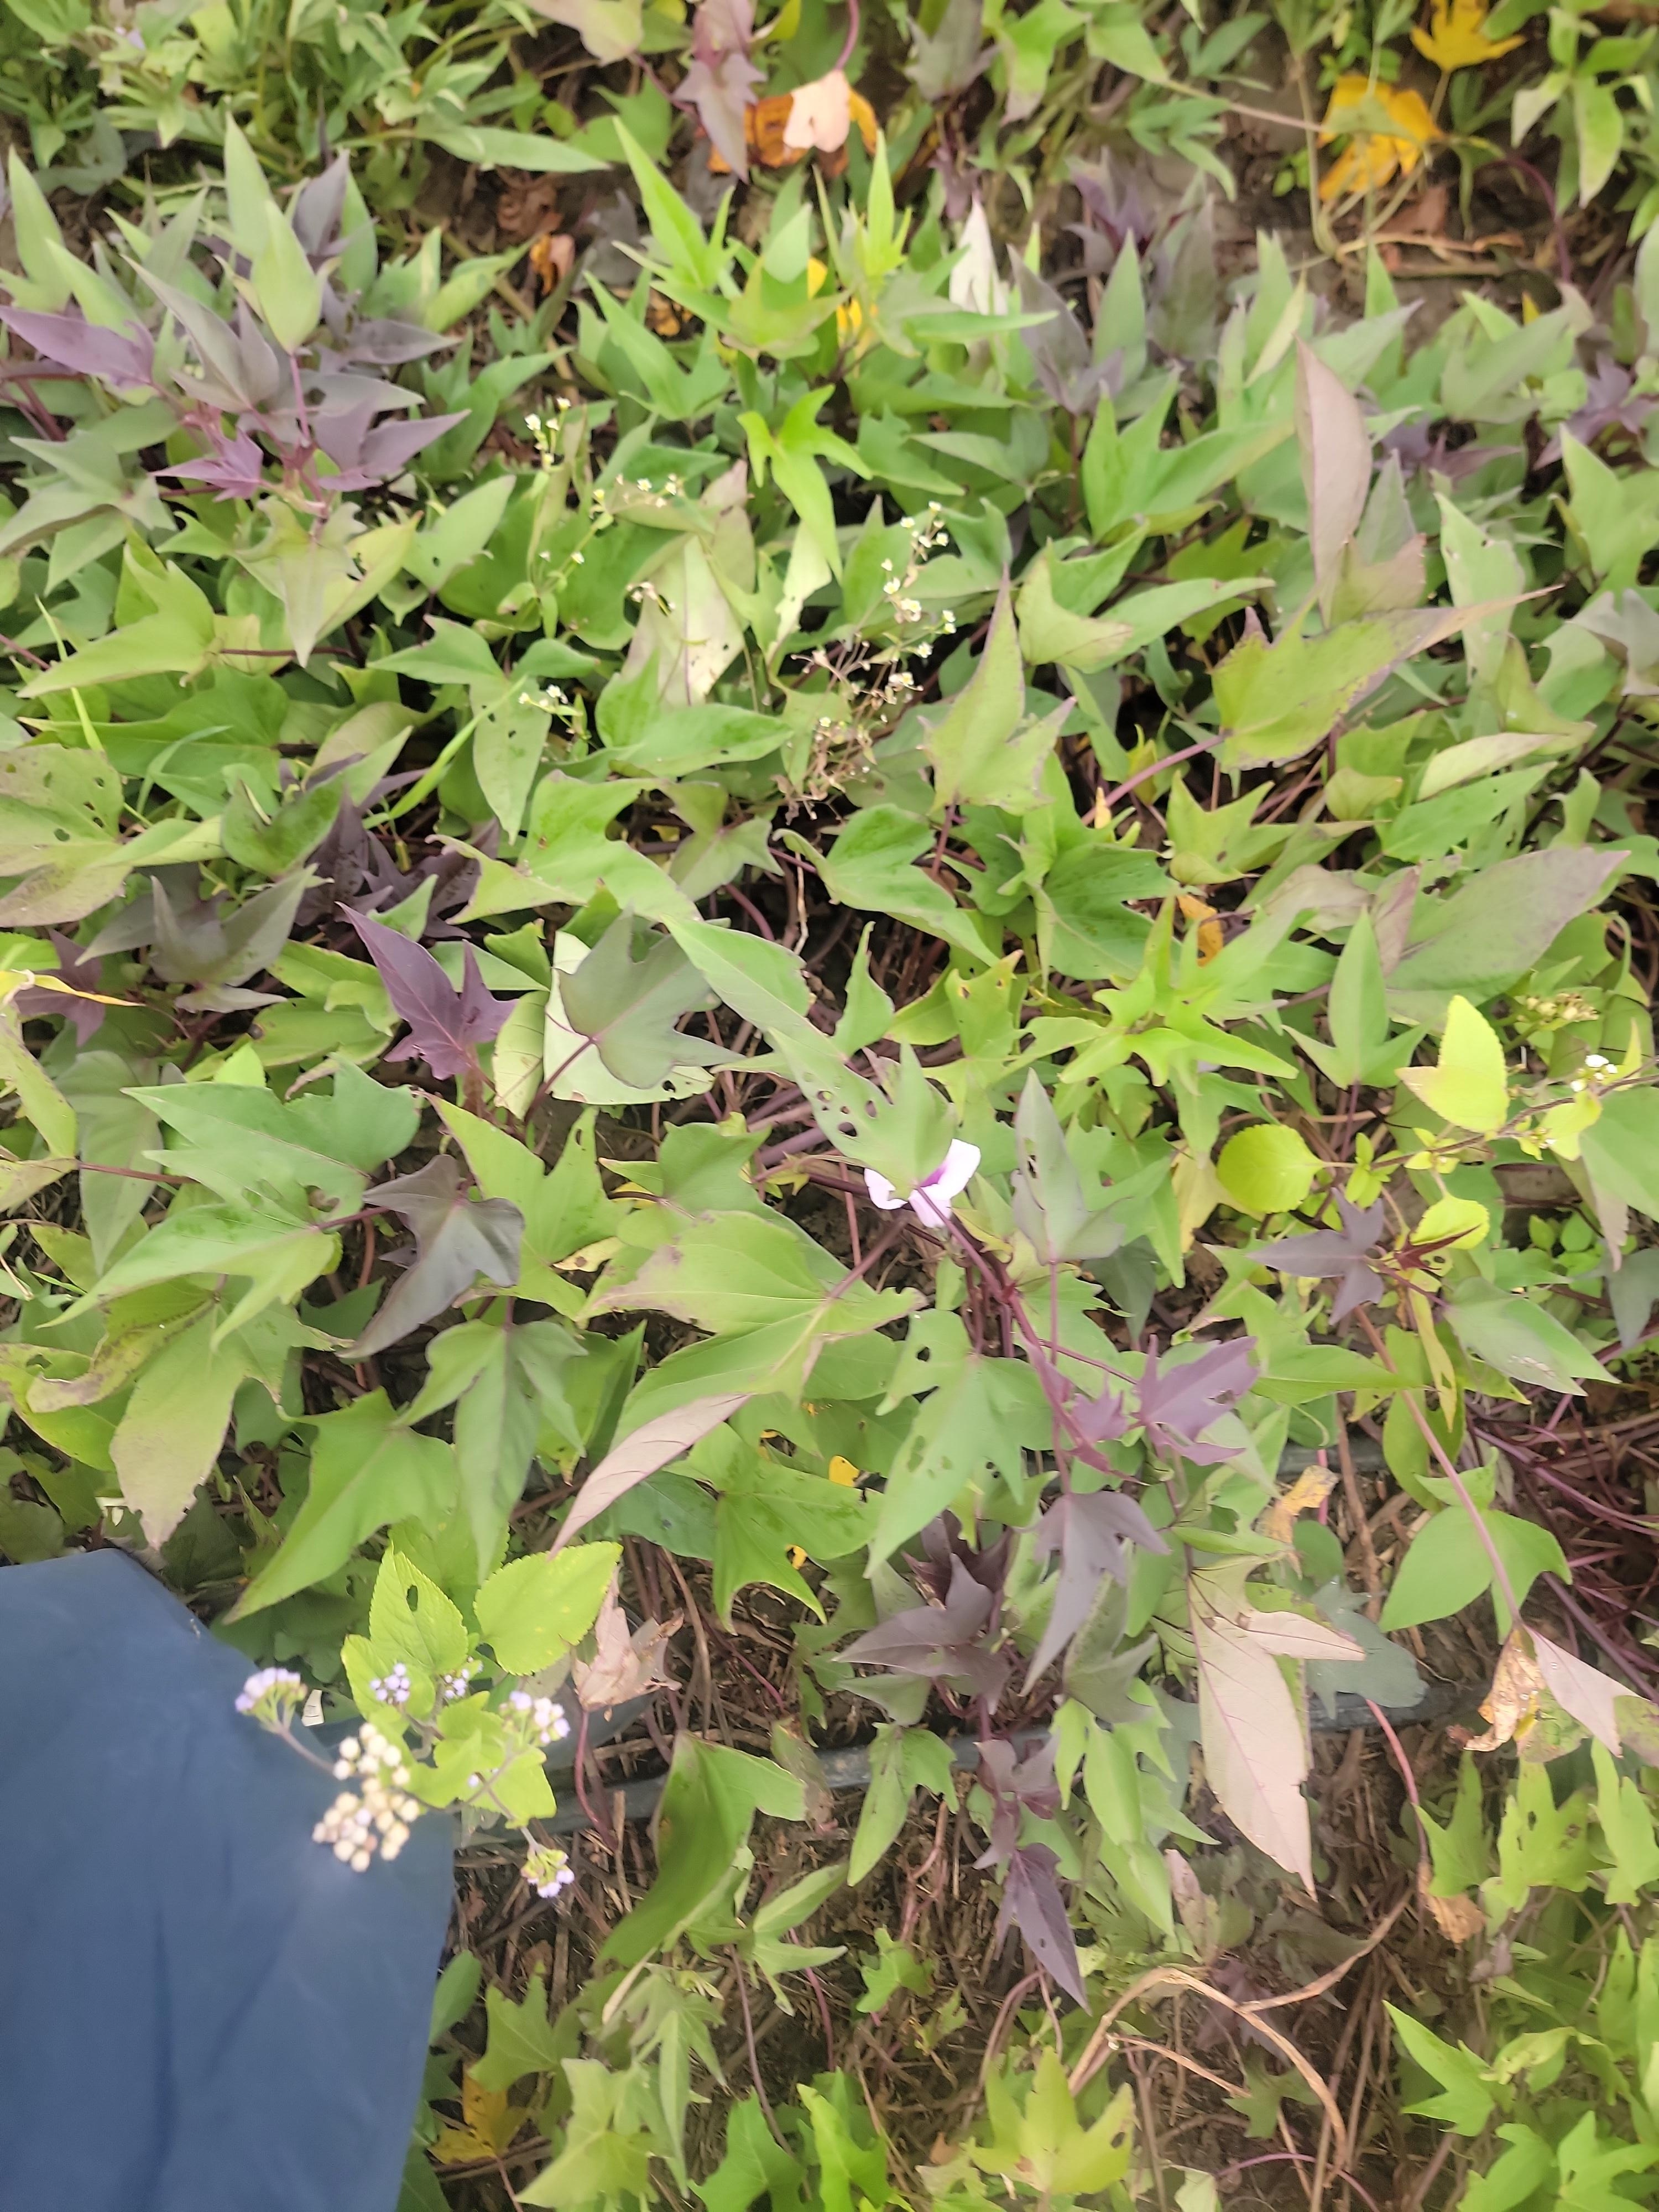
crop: sweet potato
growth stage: flowering
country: Tanzania
